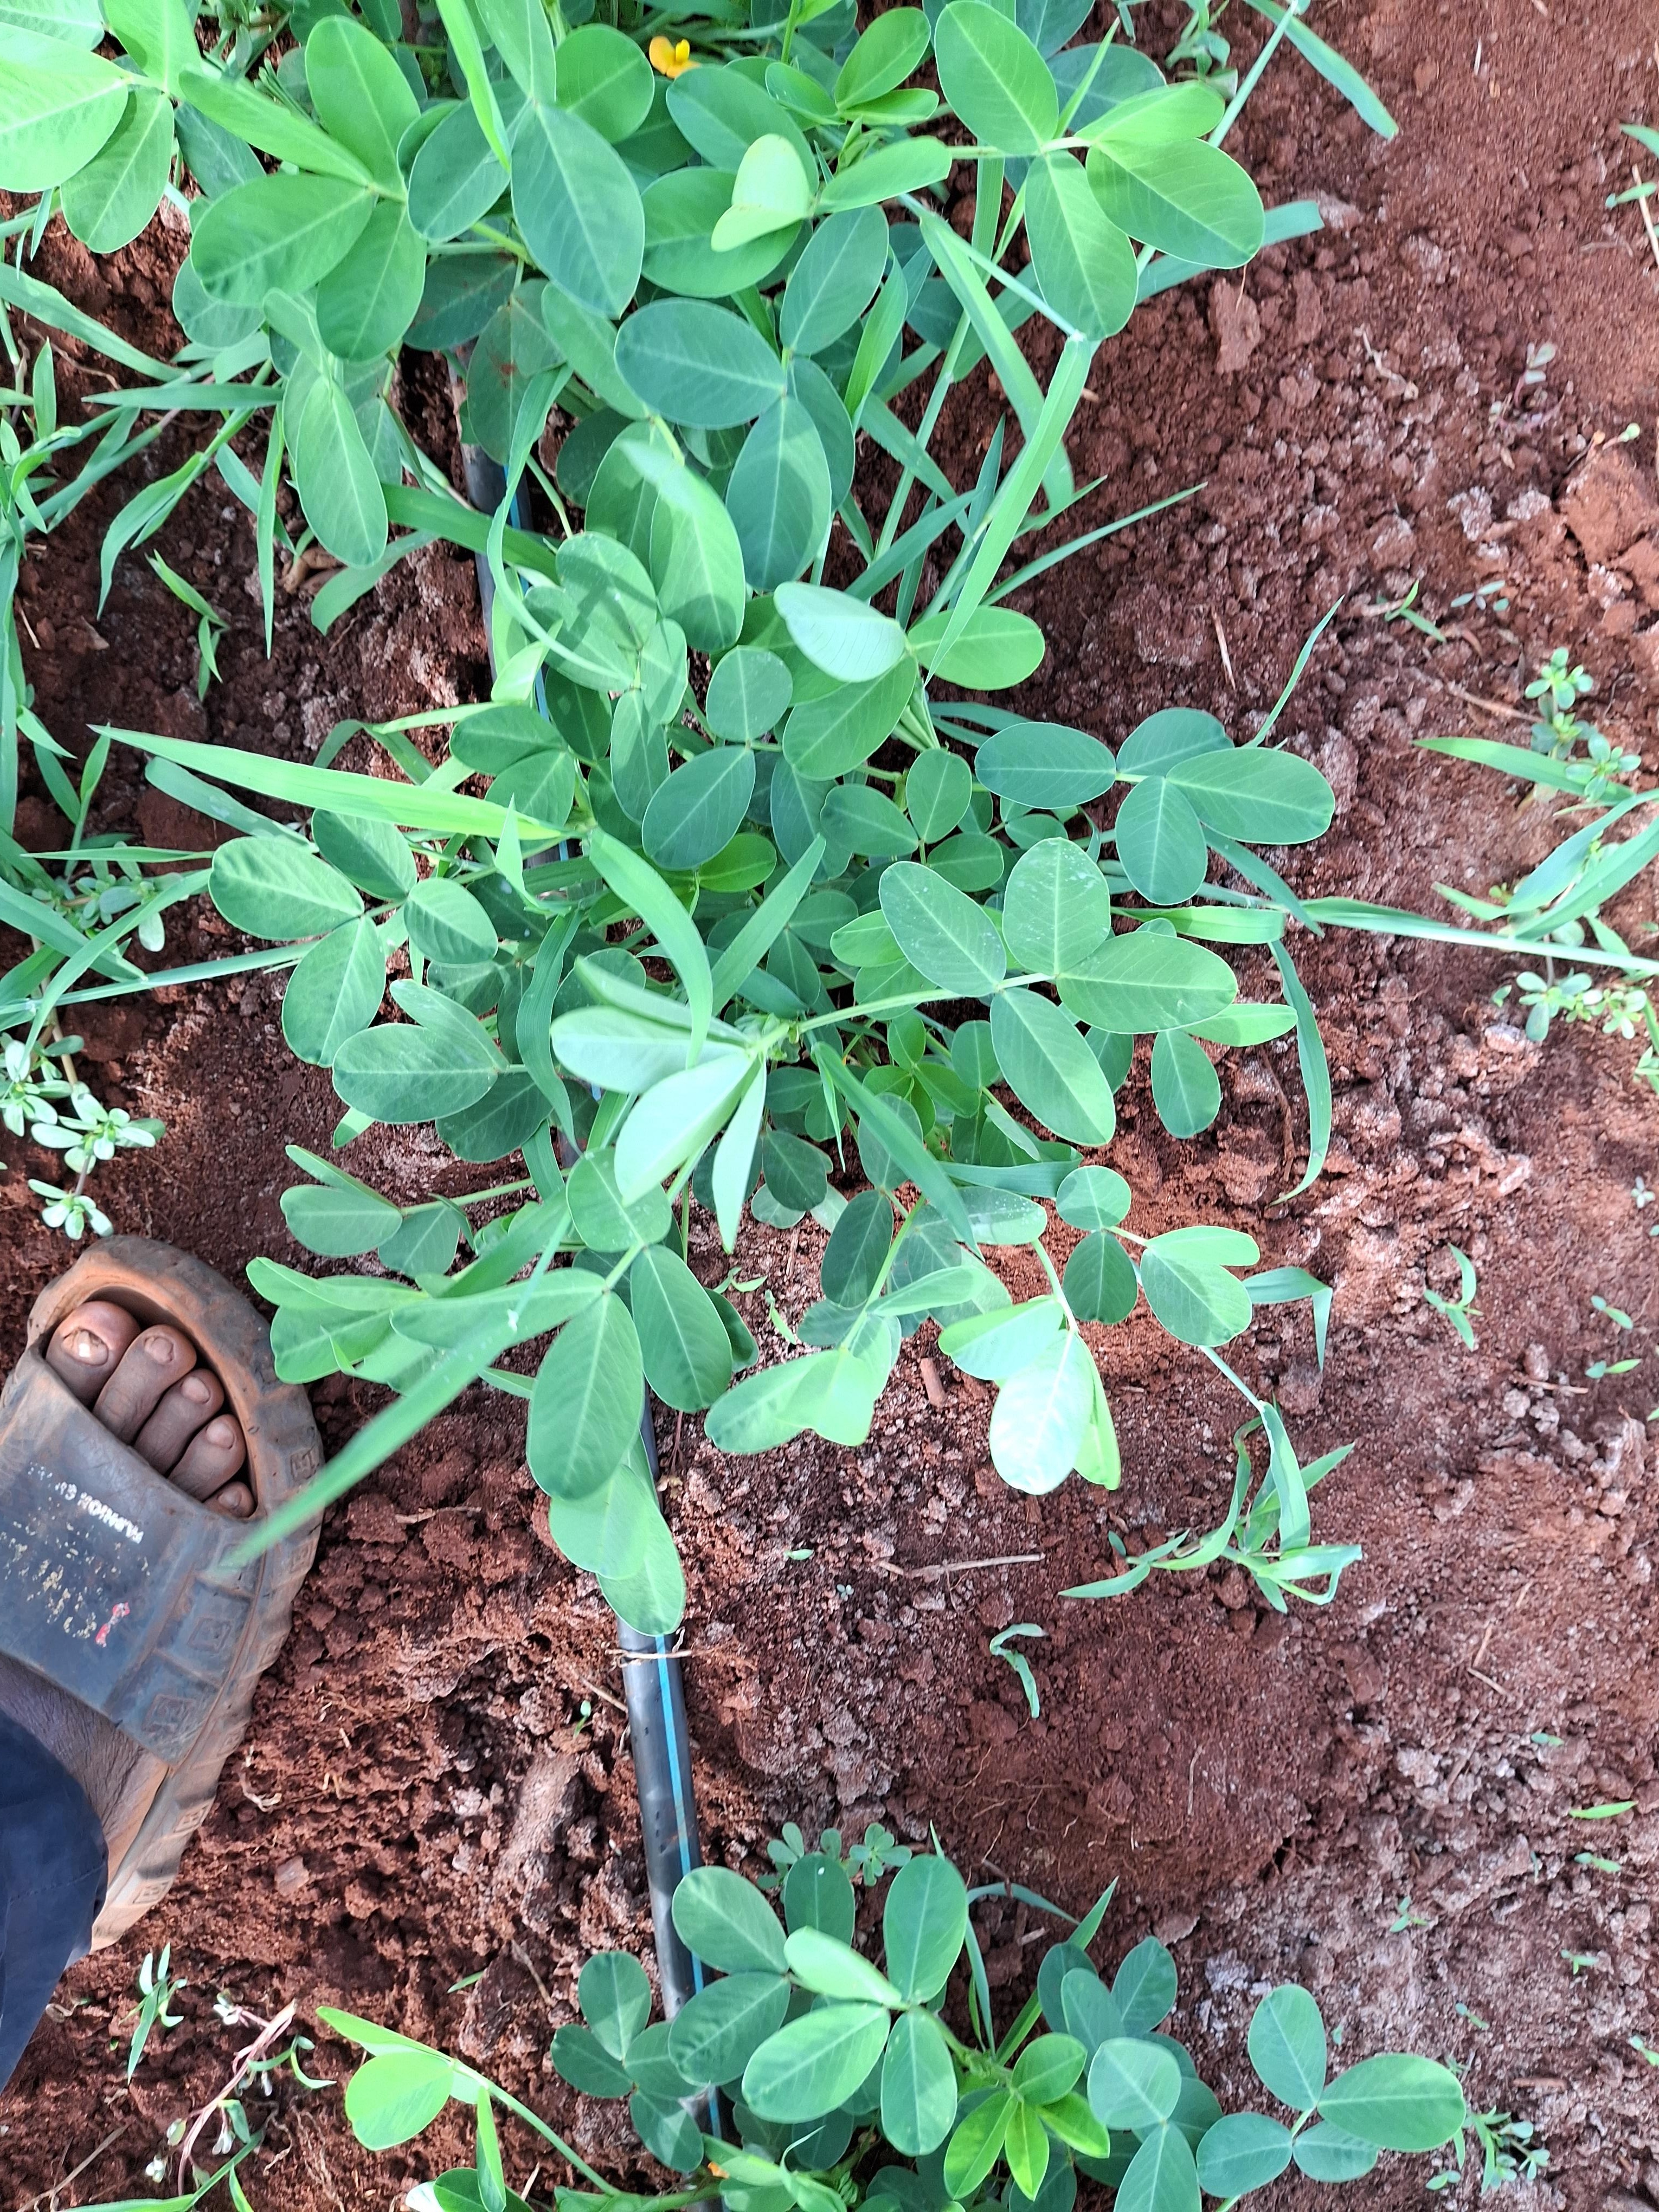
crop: groundnut
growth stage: flowering
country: Kenya
